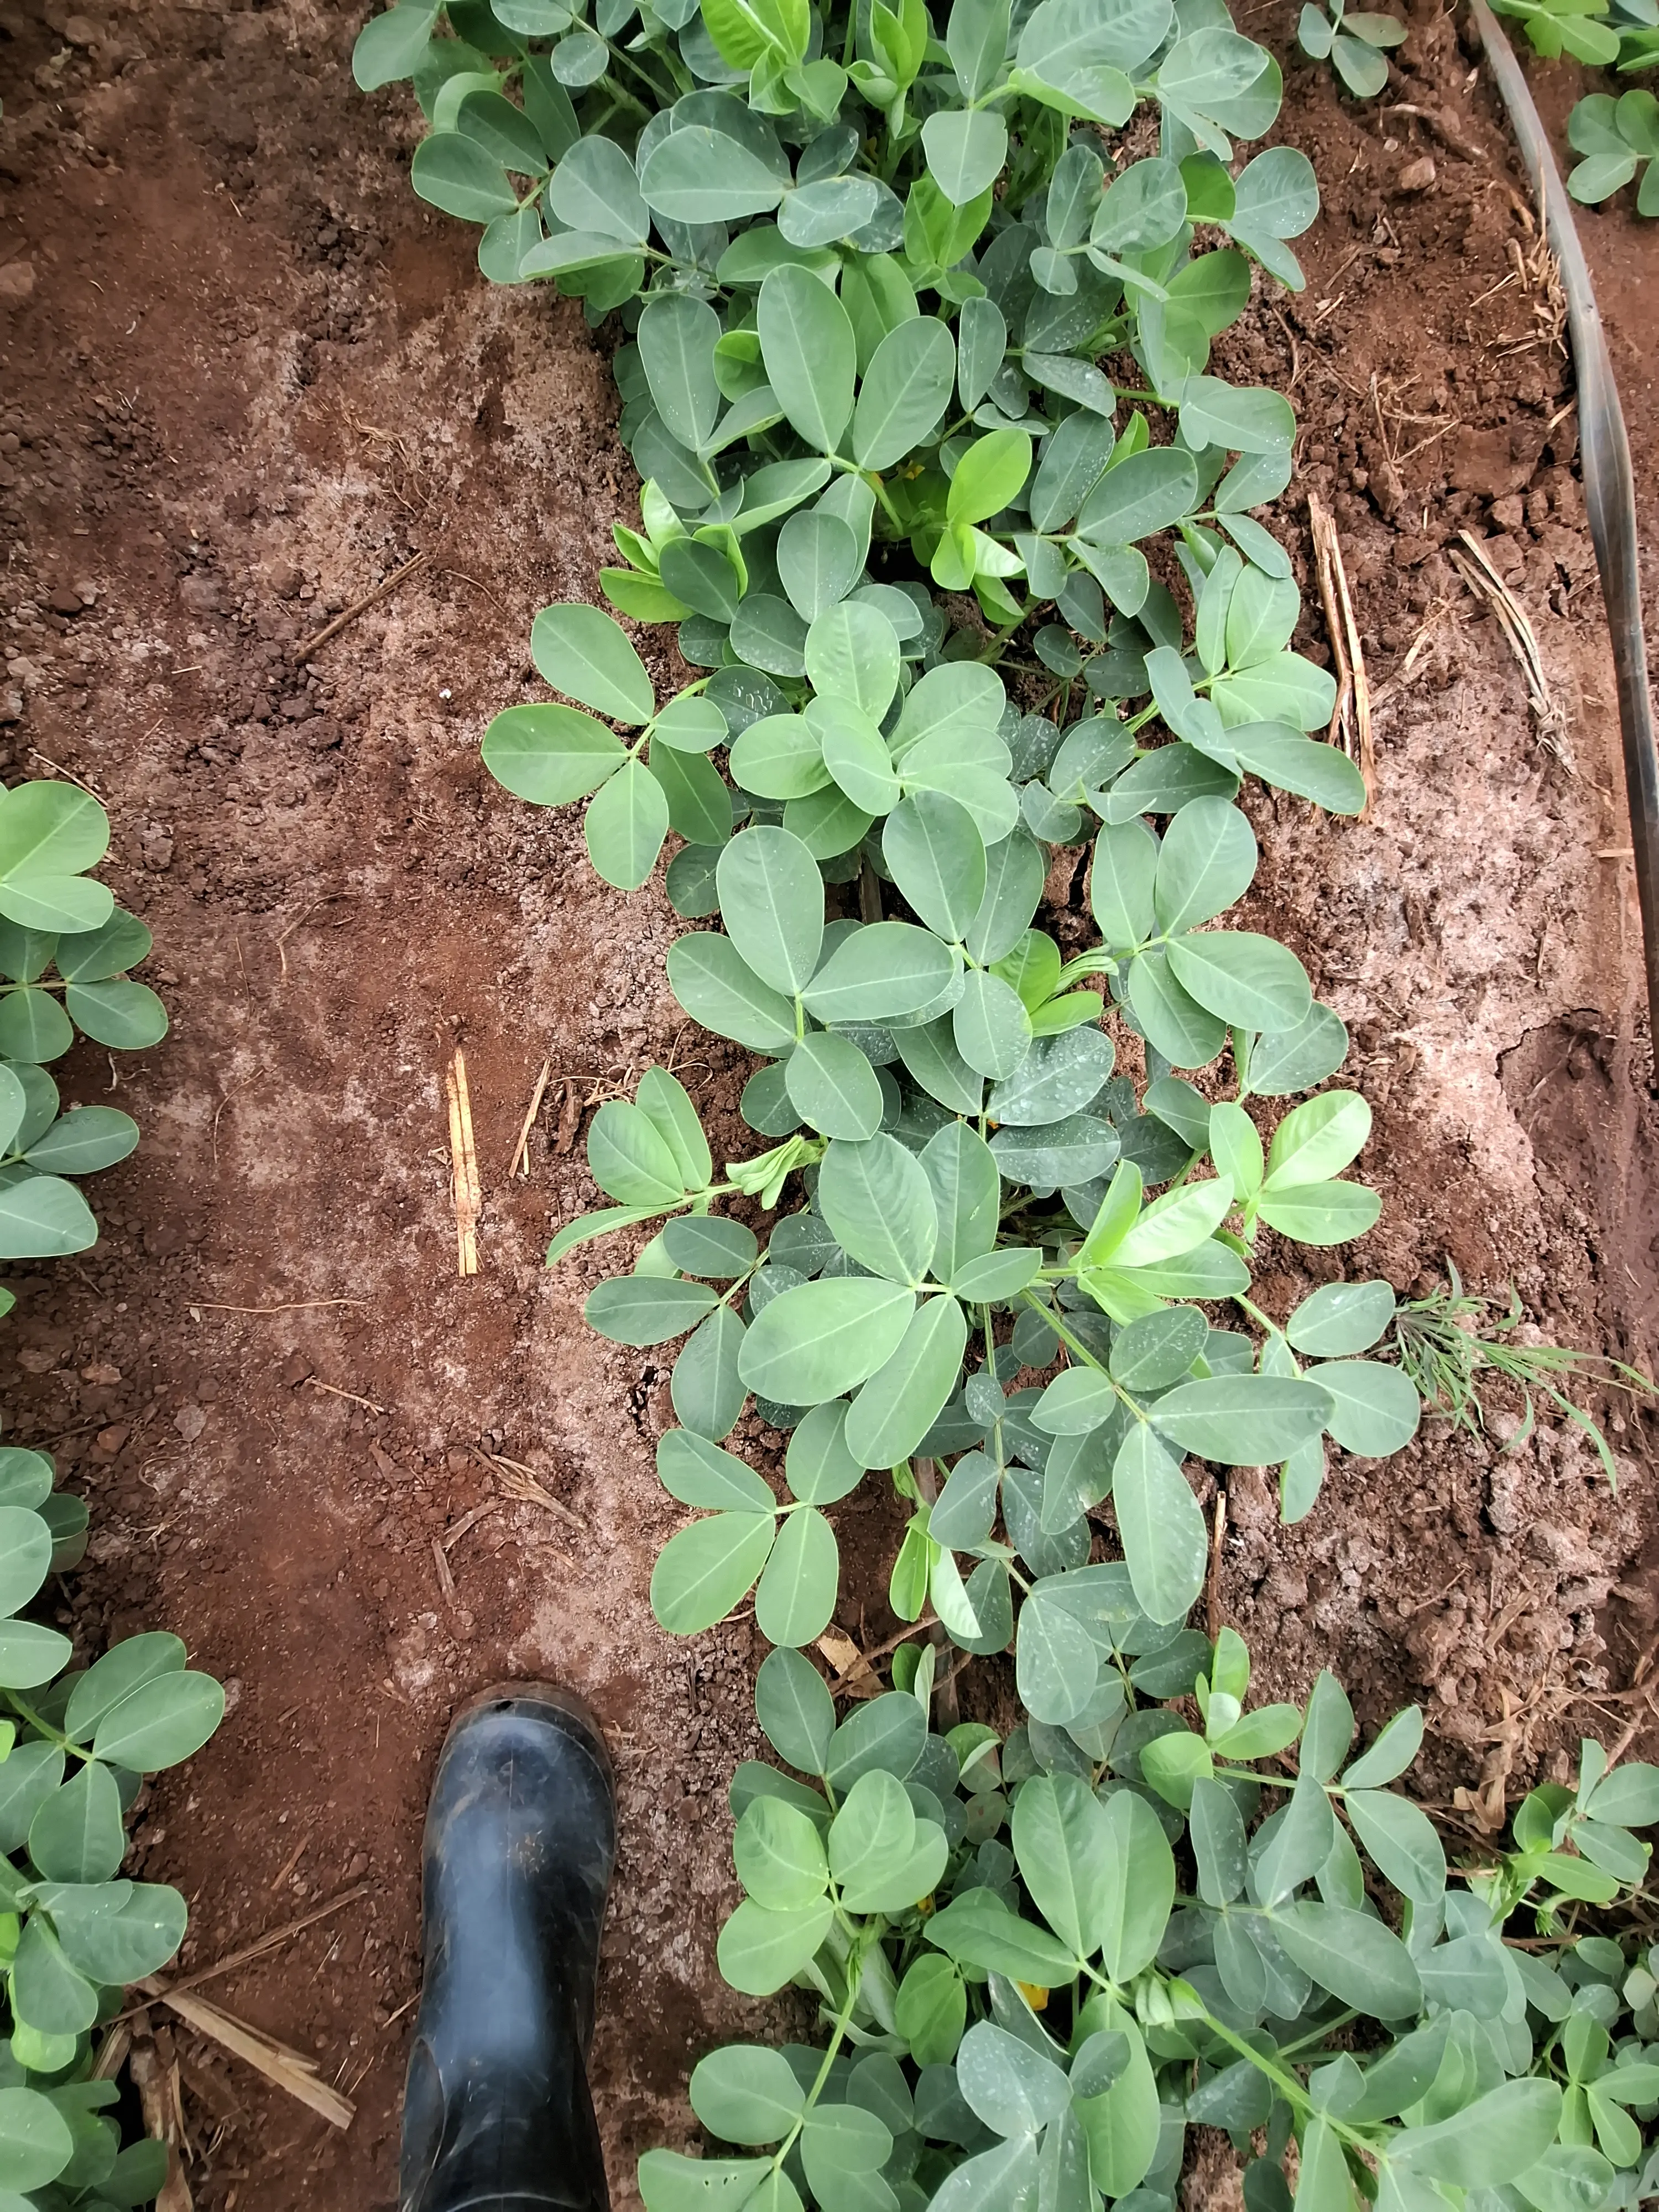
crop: groundnut
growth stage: flowering
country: Kenya
